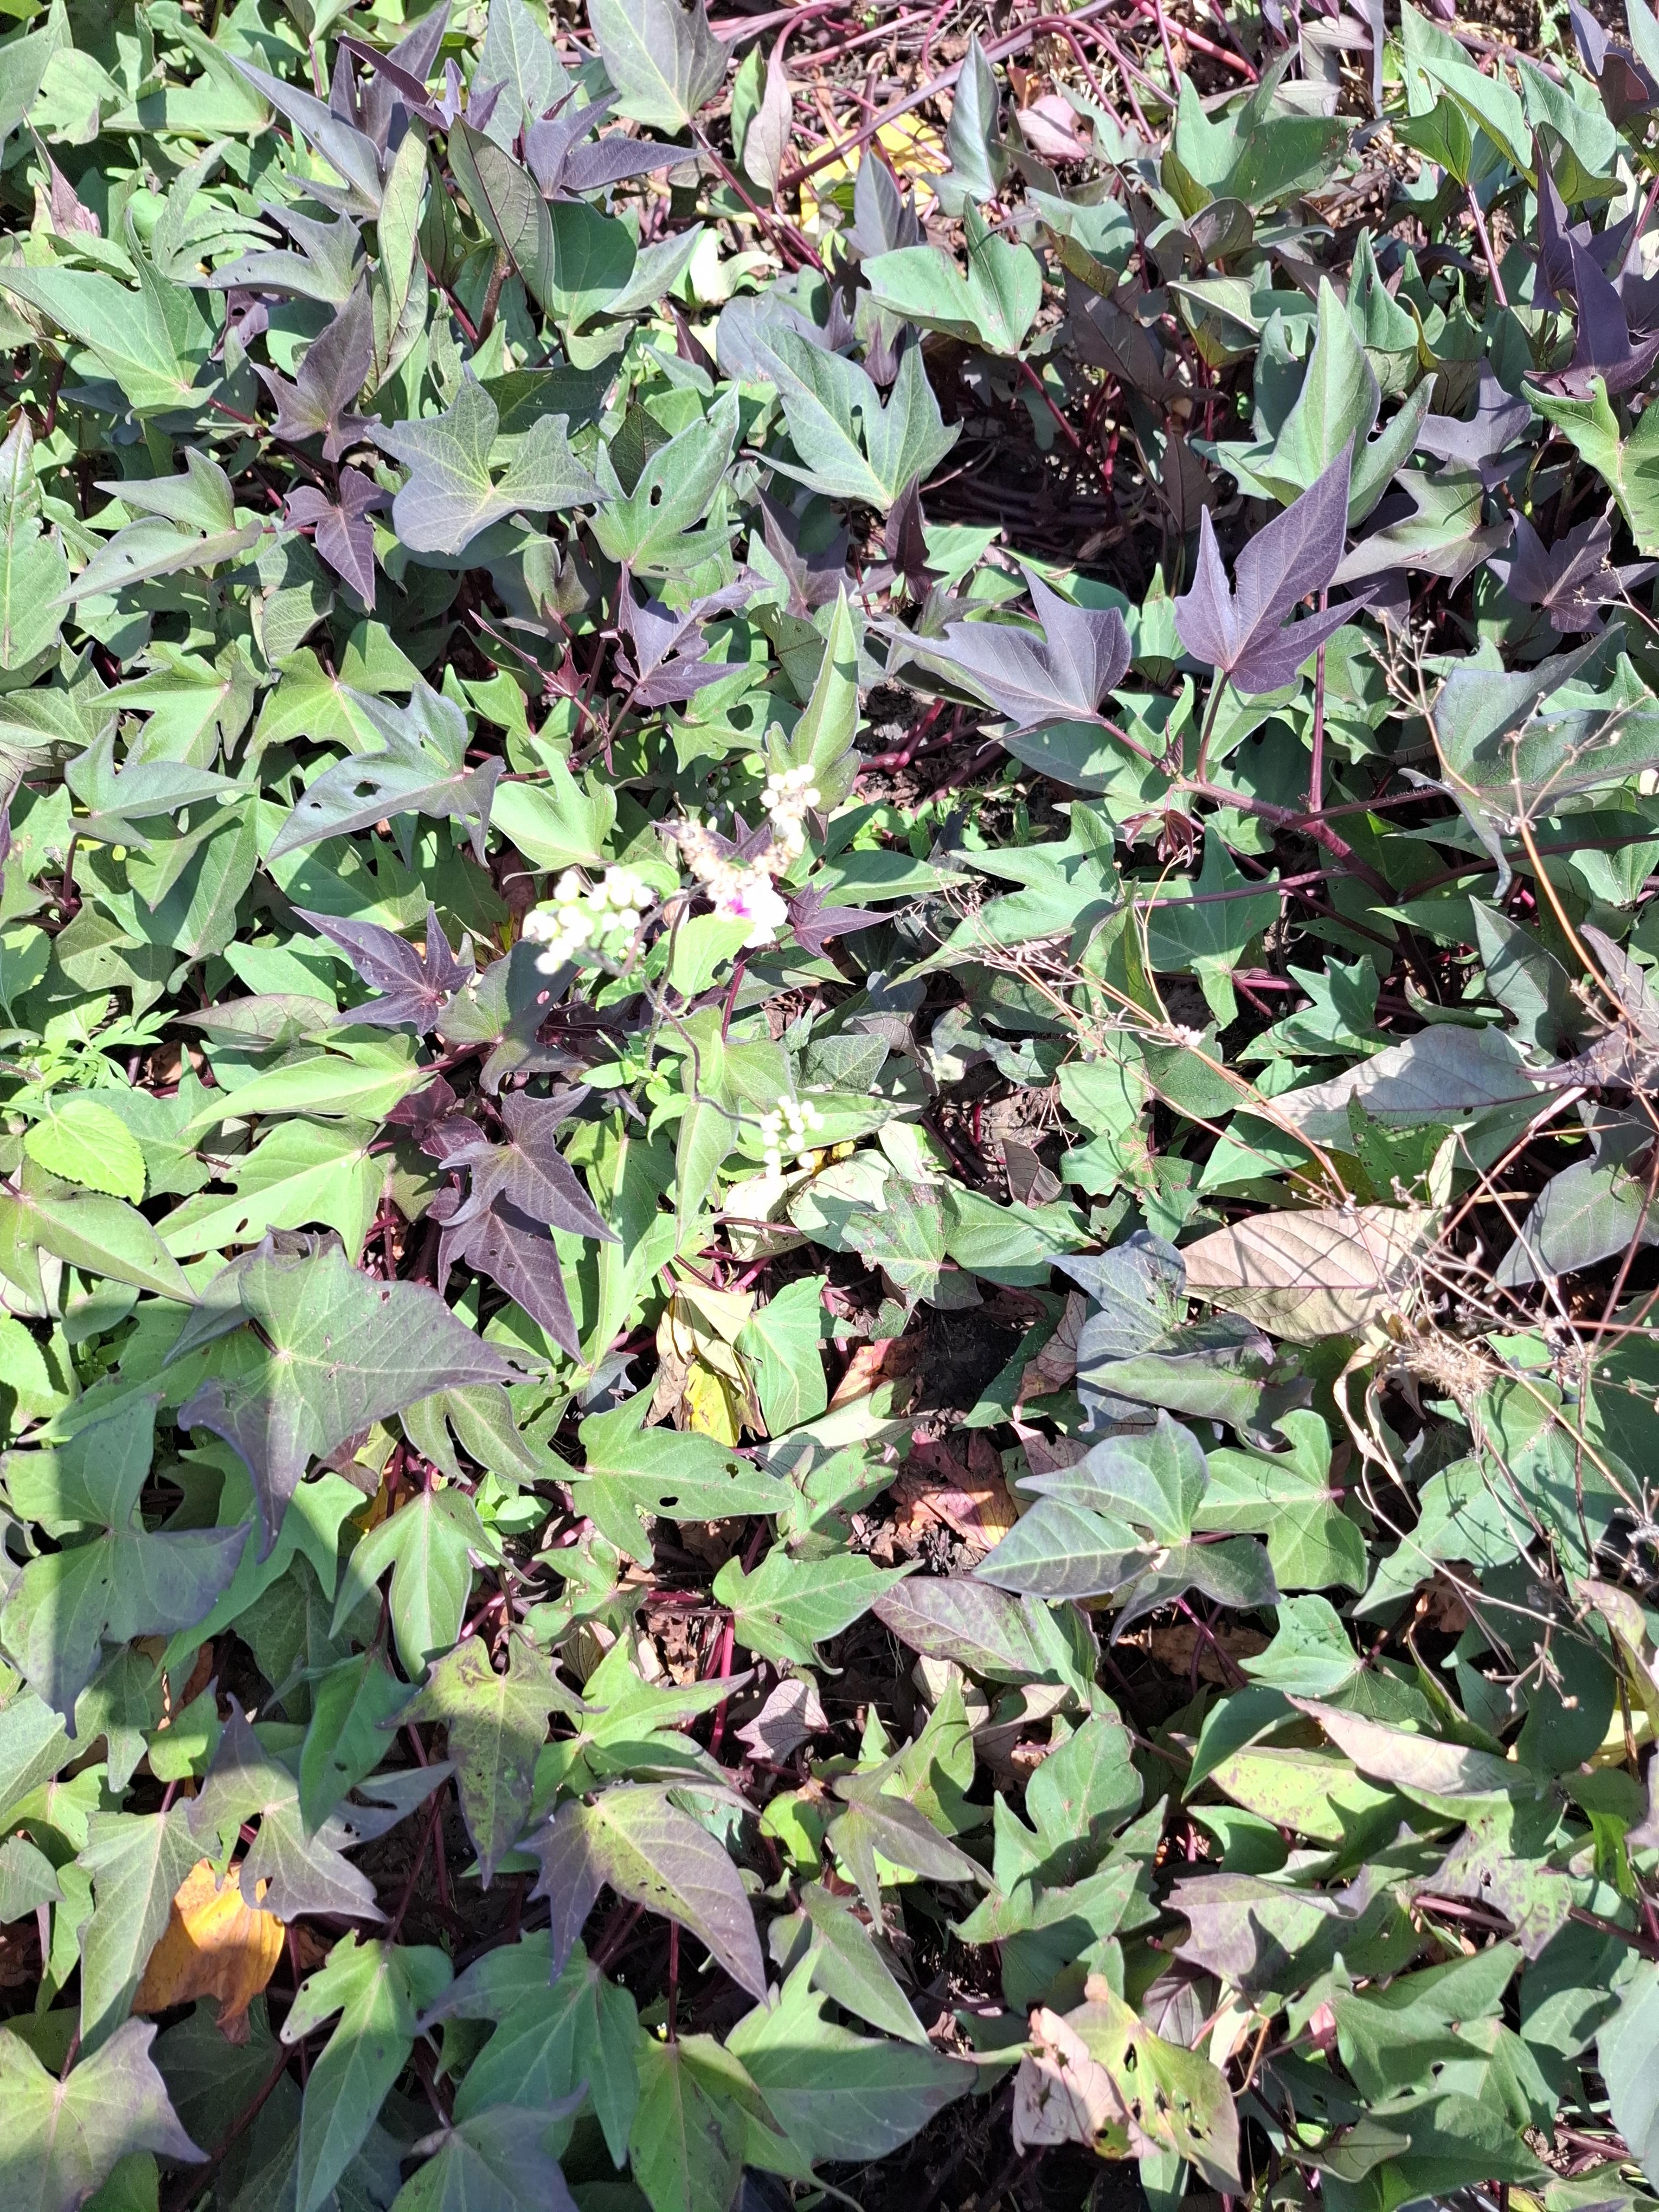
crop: sweet potato
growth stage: flowering
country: Tanzania
